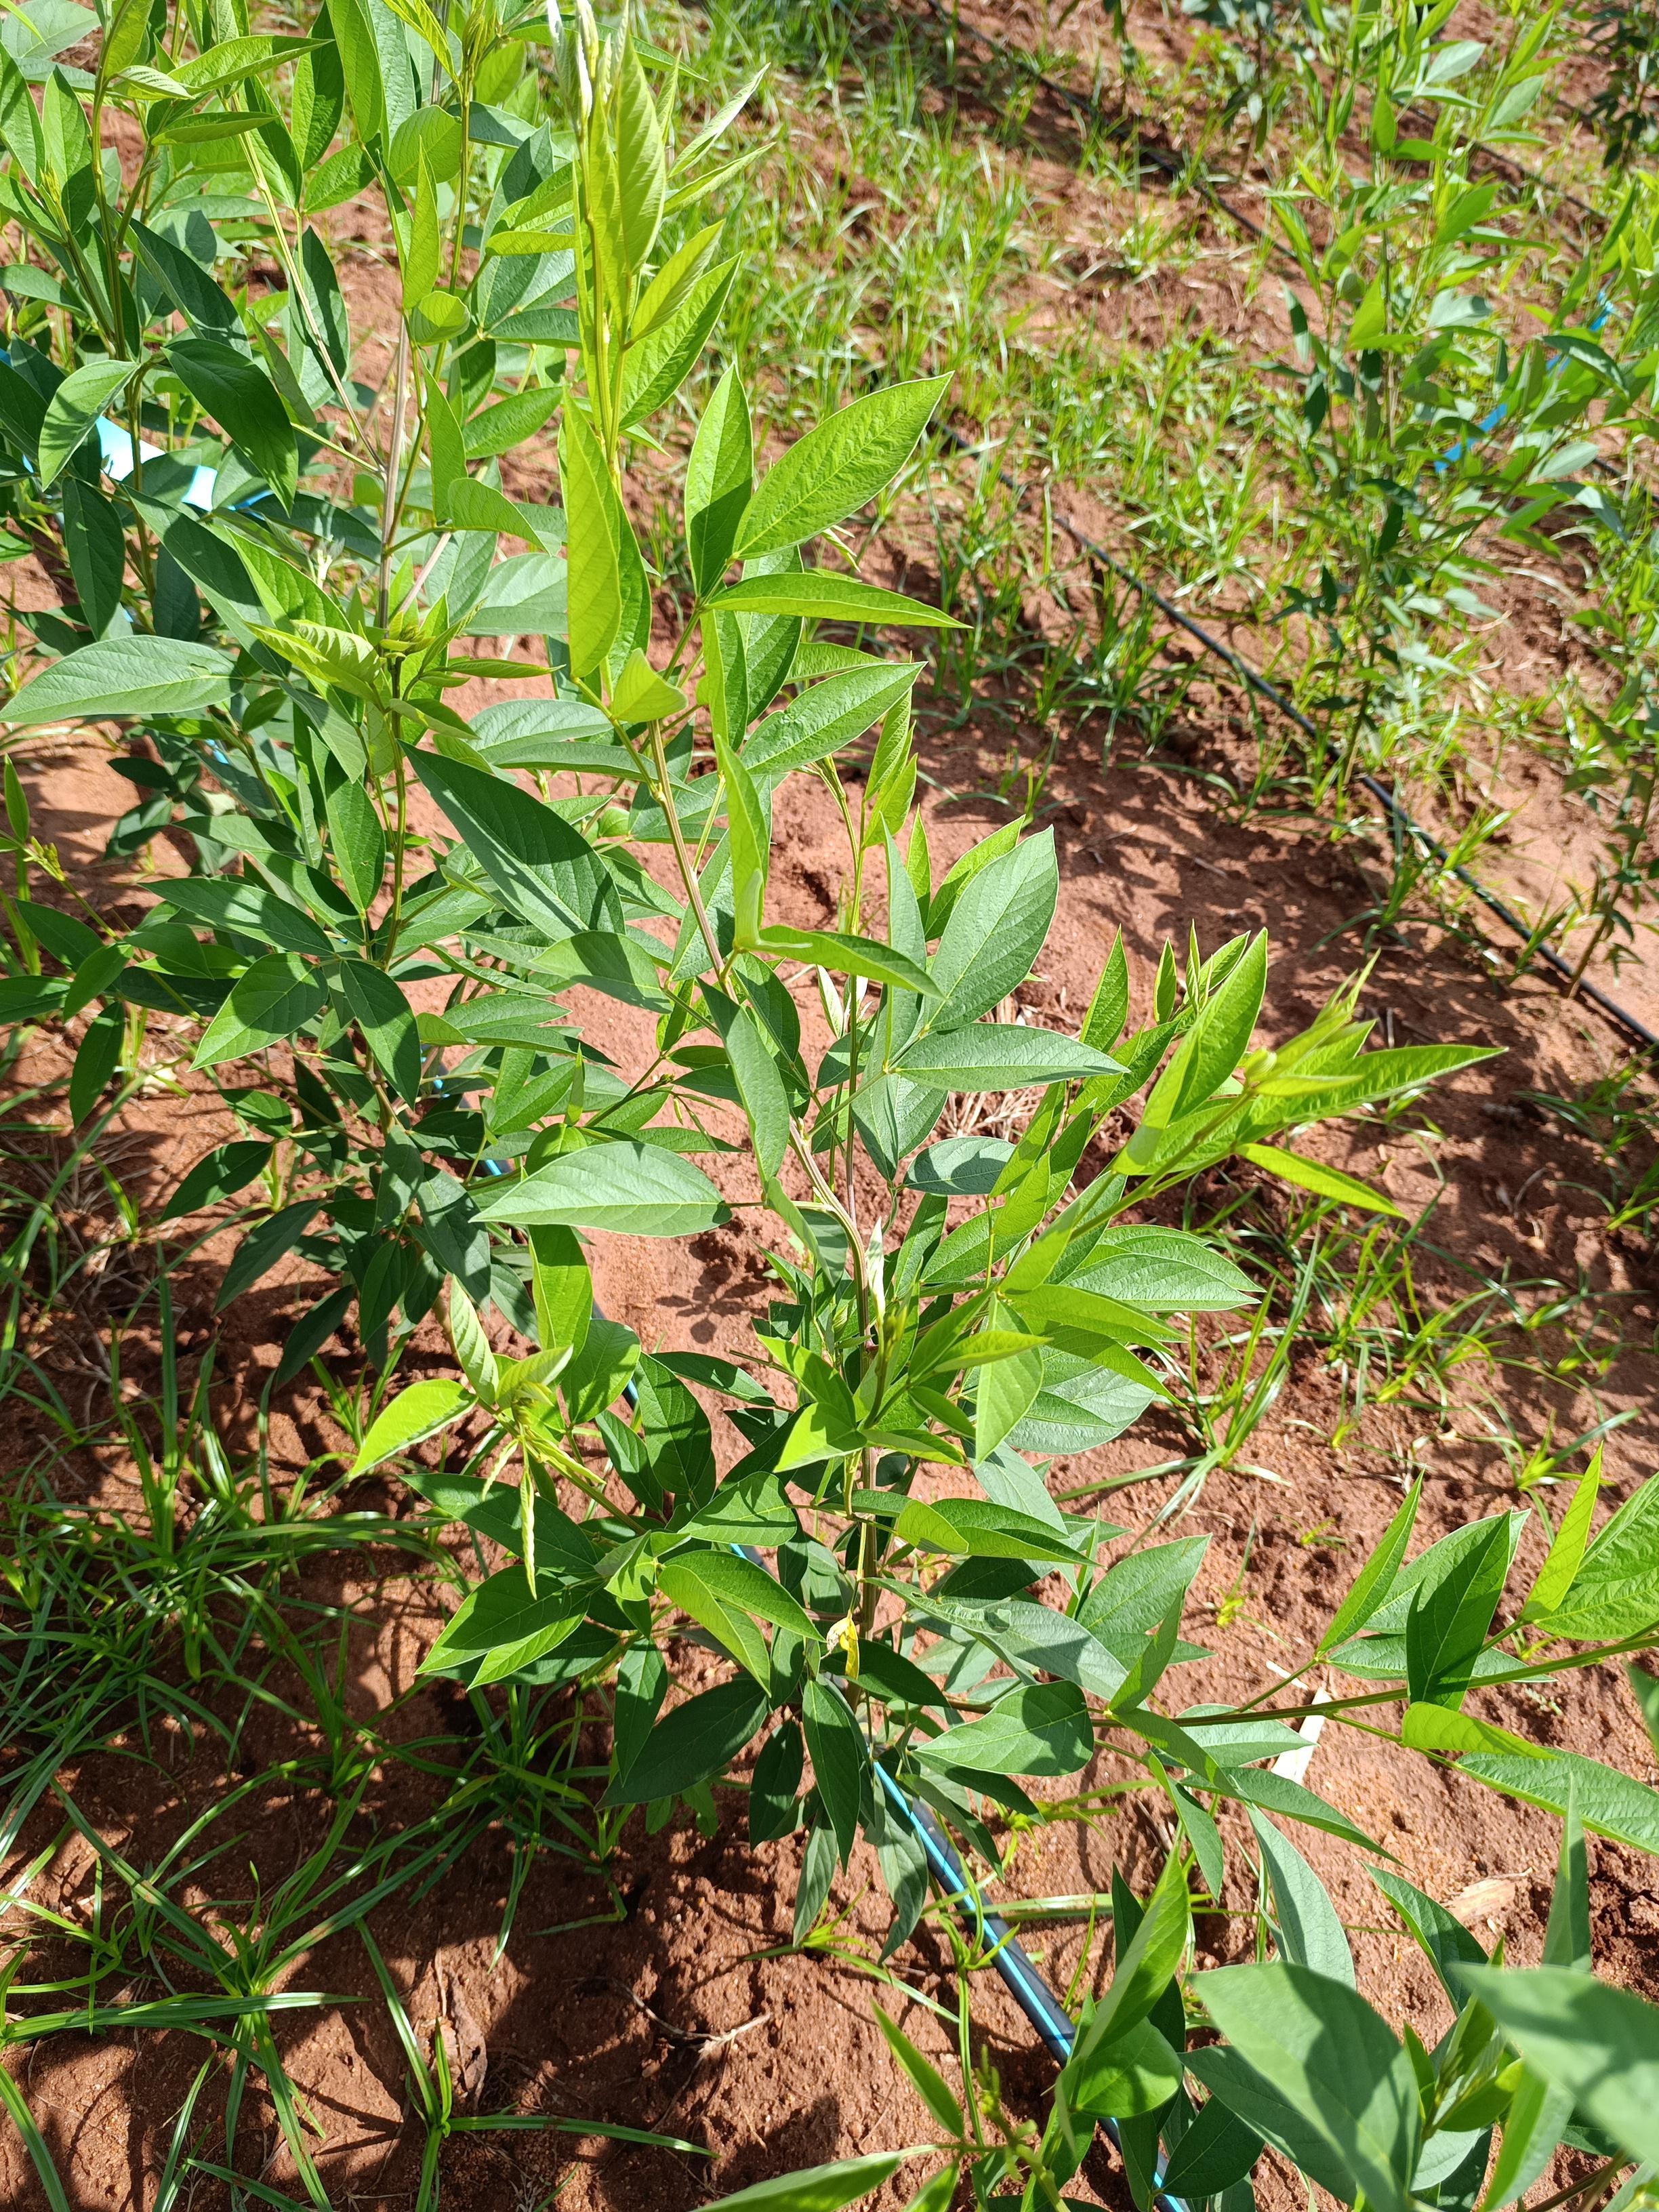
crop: pigeonpea
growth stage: vegetative
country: Kenya
